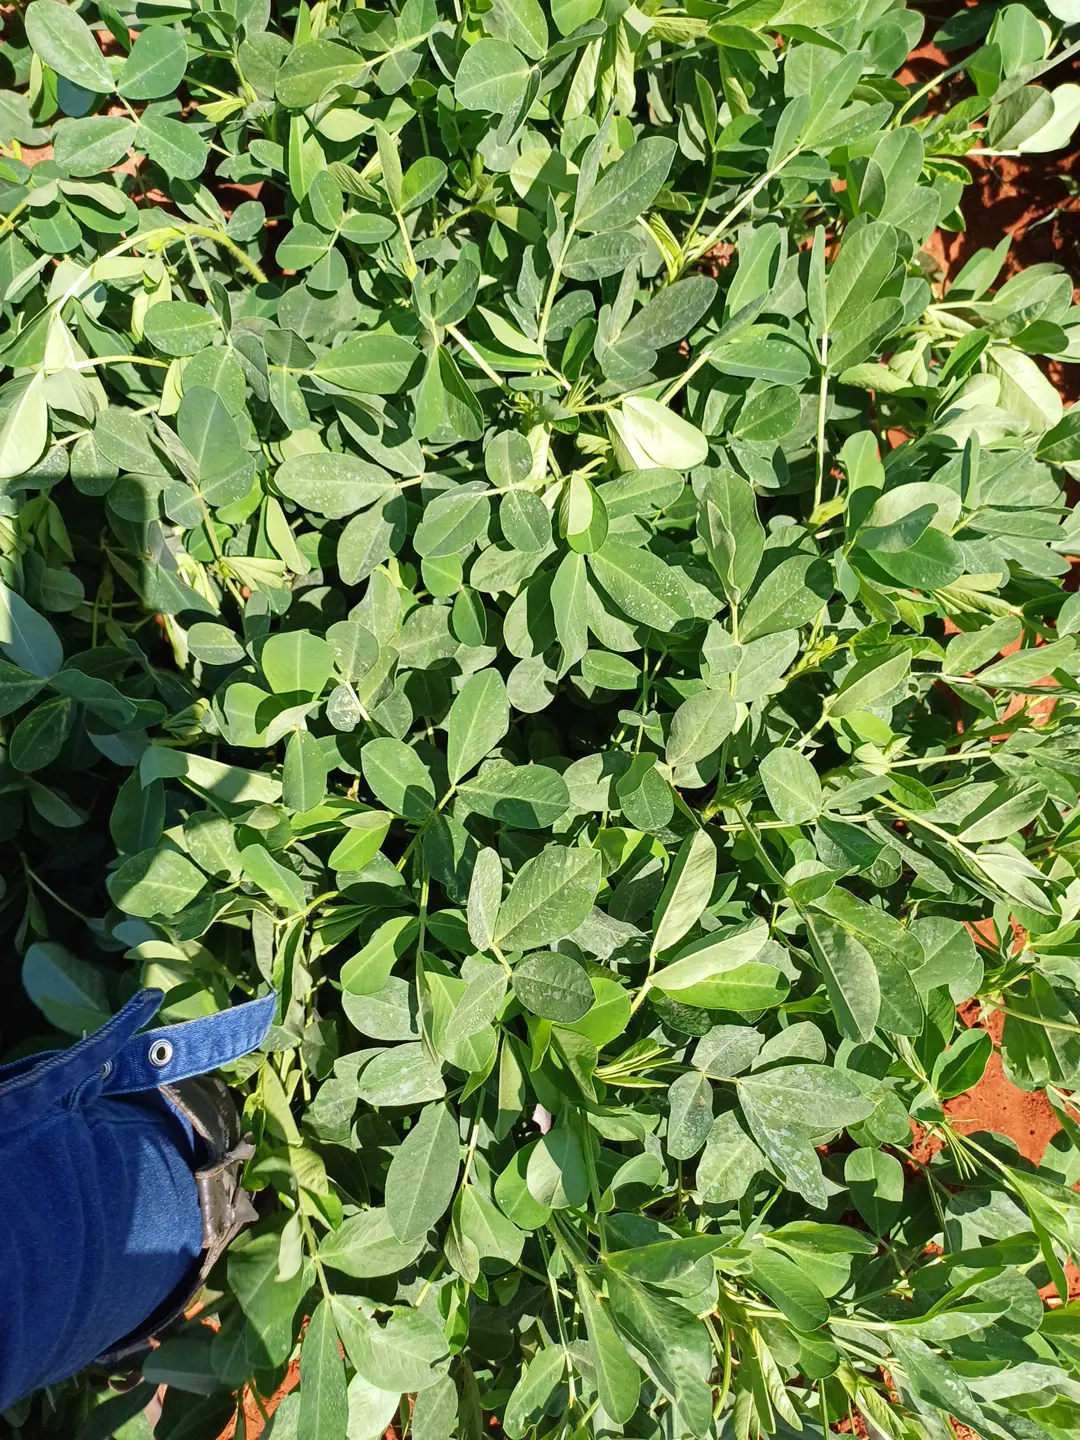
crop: groundnut
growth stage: flowering
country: Kenya
